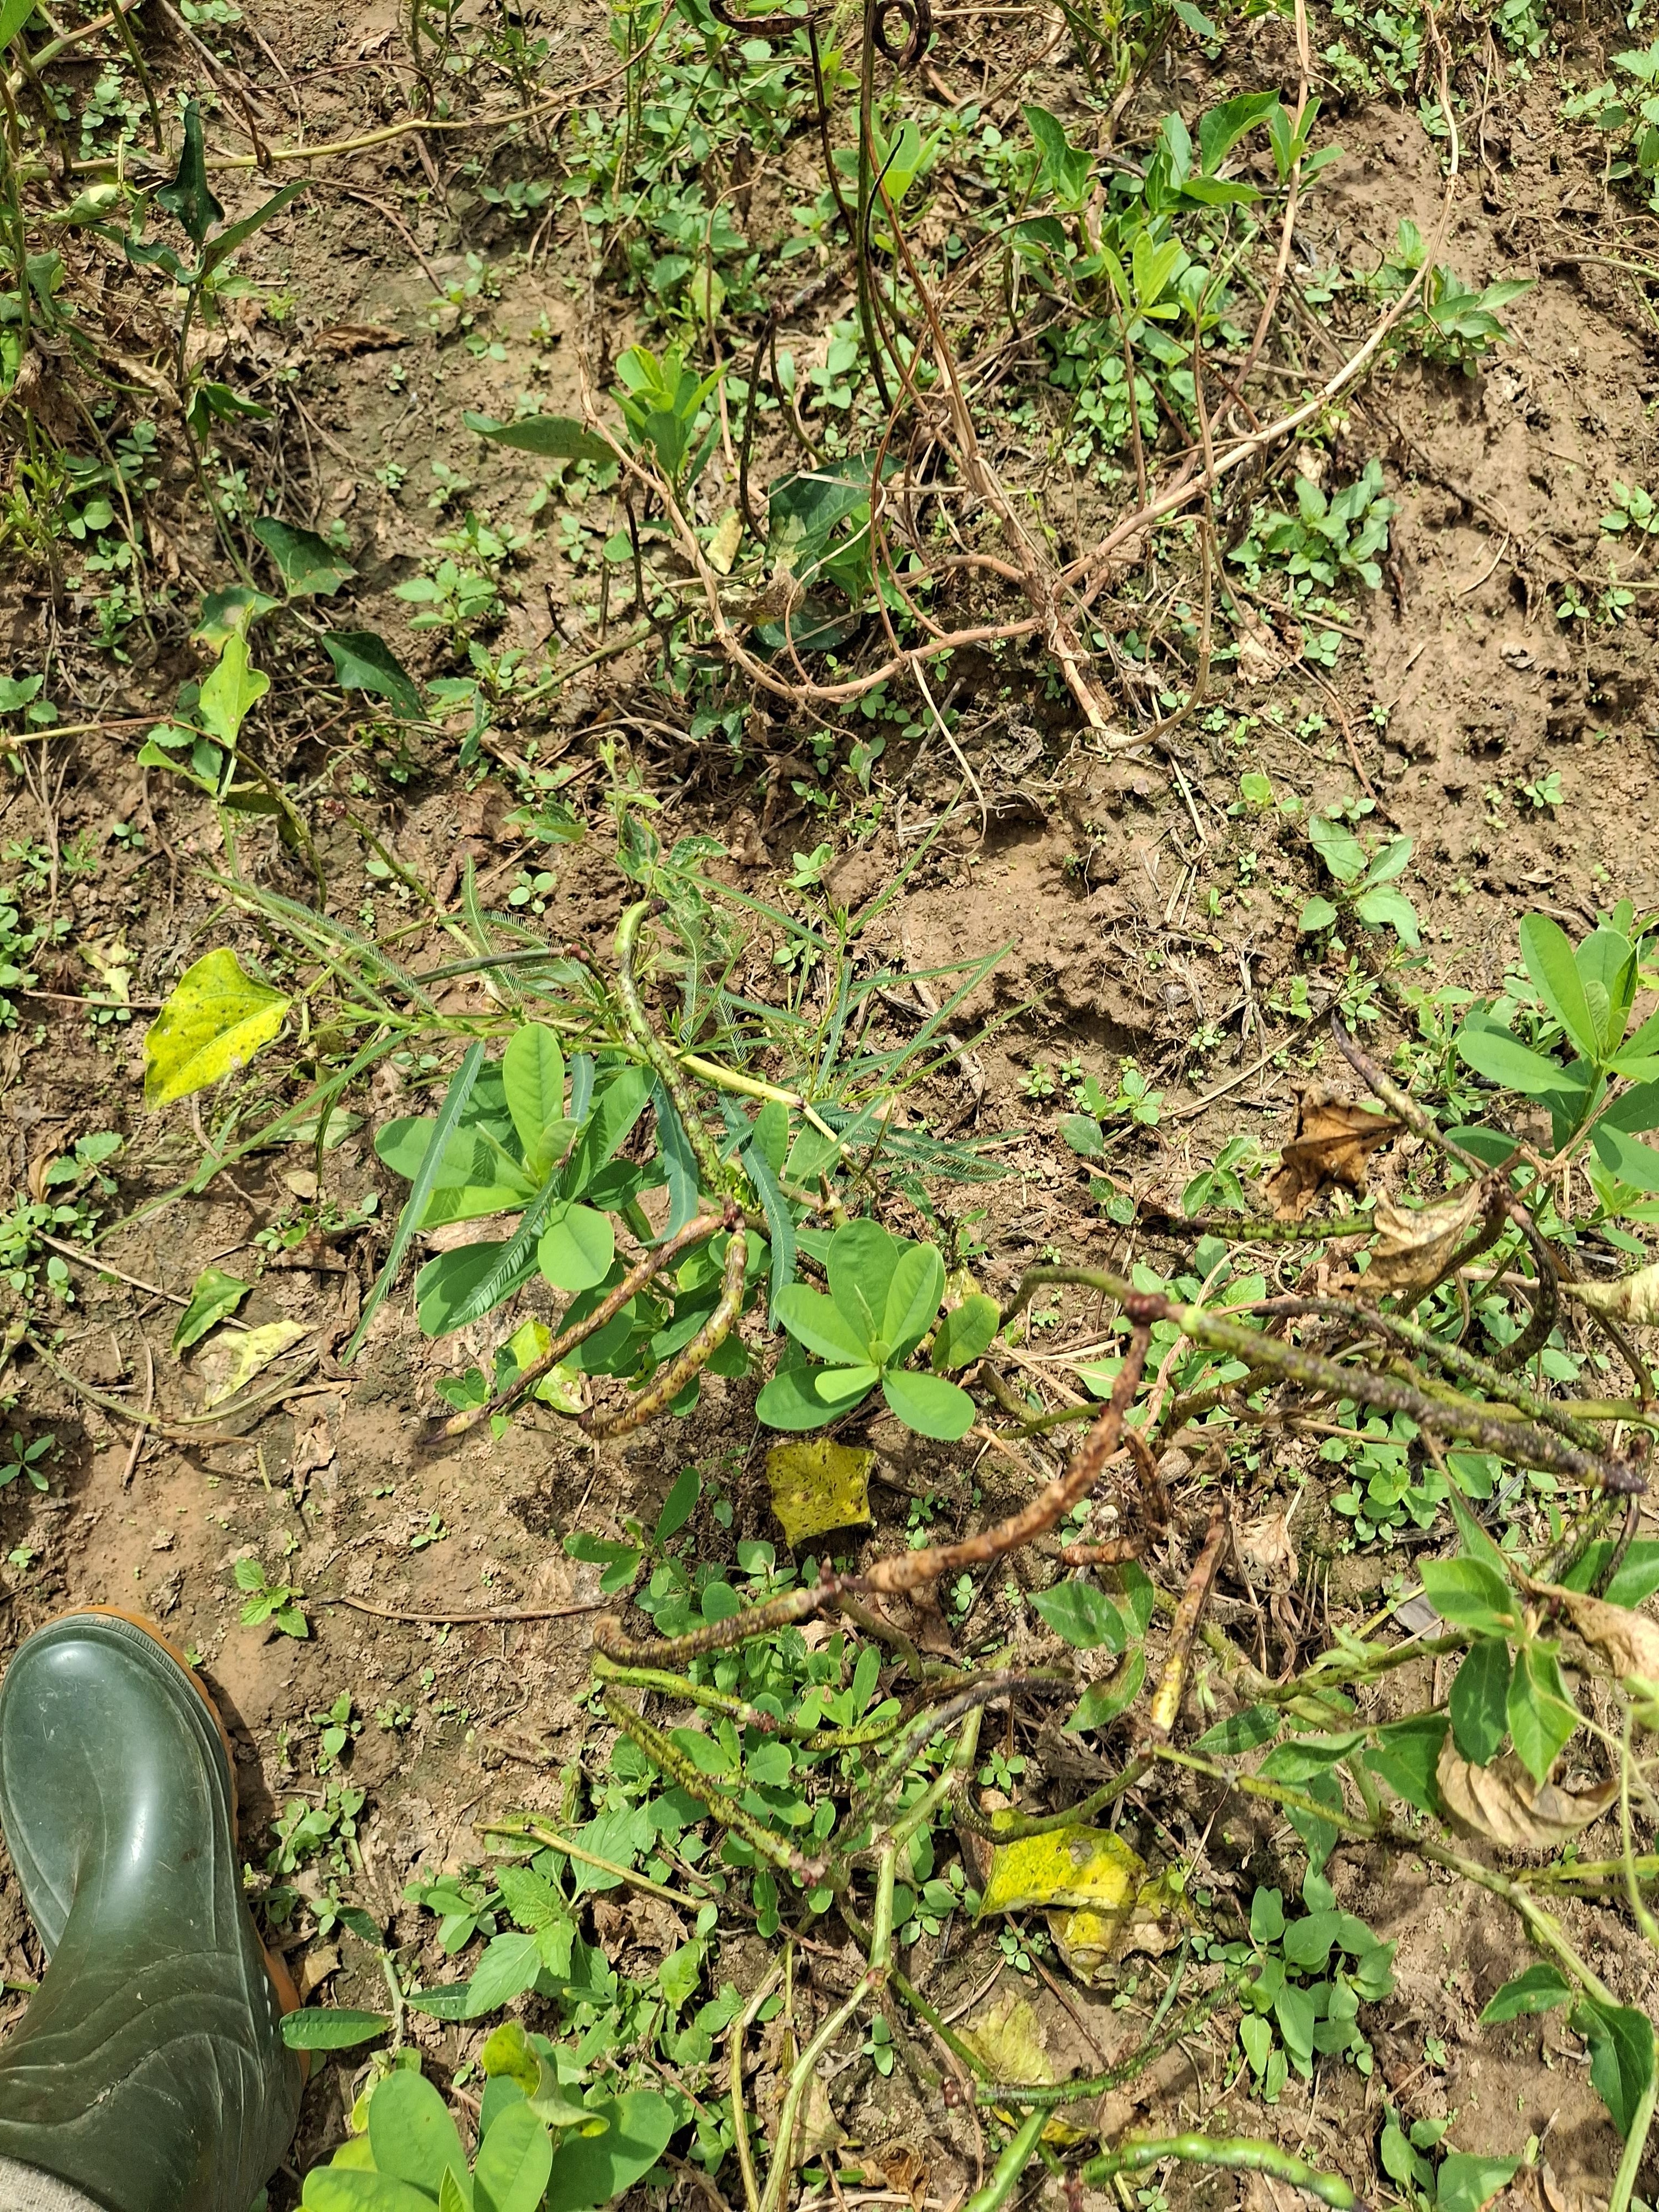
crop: cowpea
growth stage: development pod
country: Nigeria
